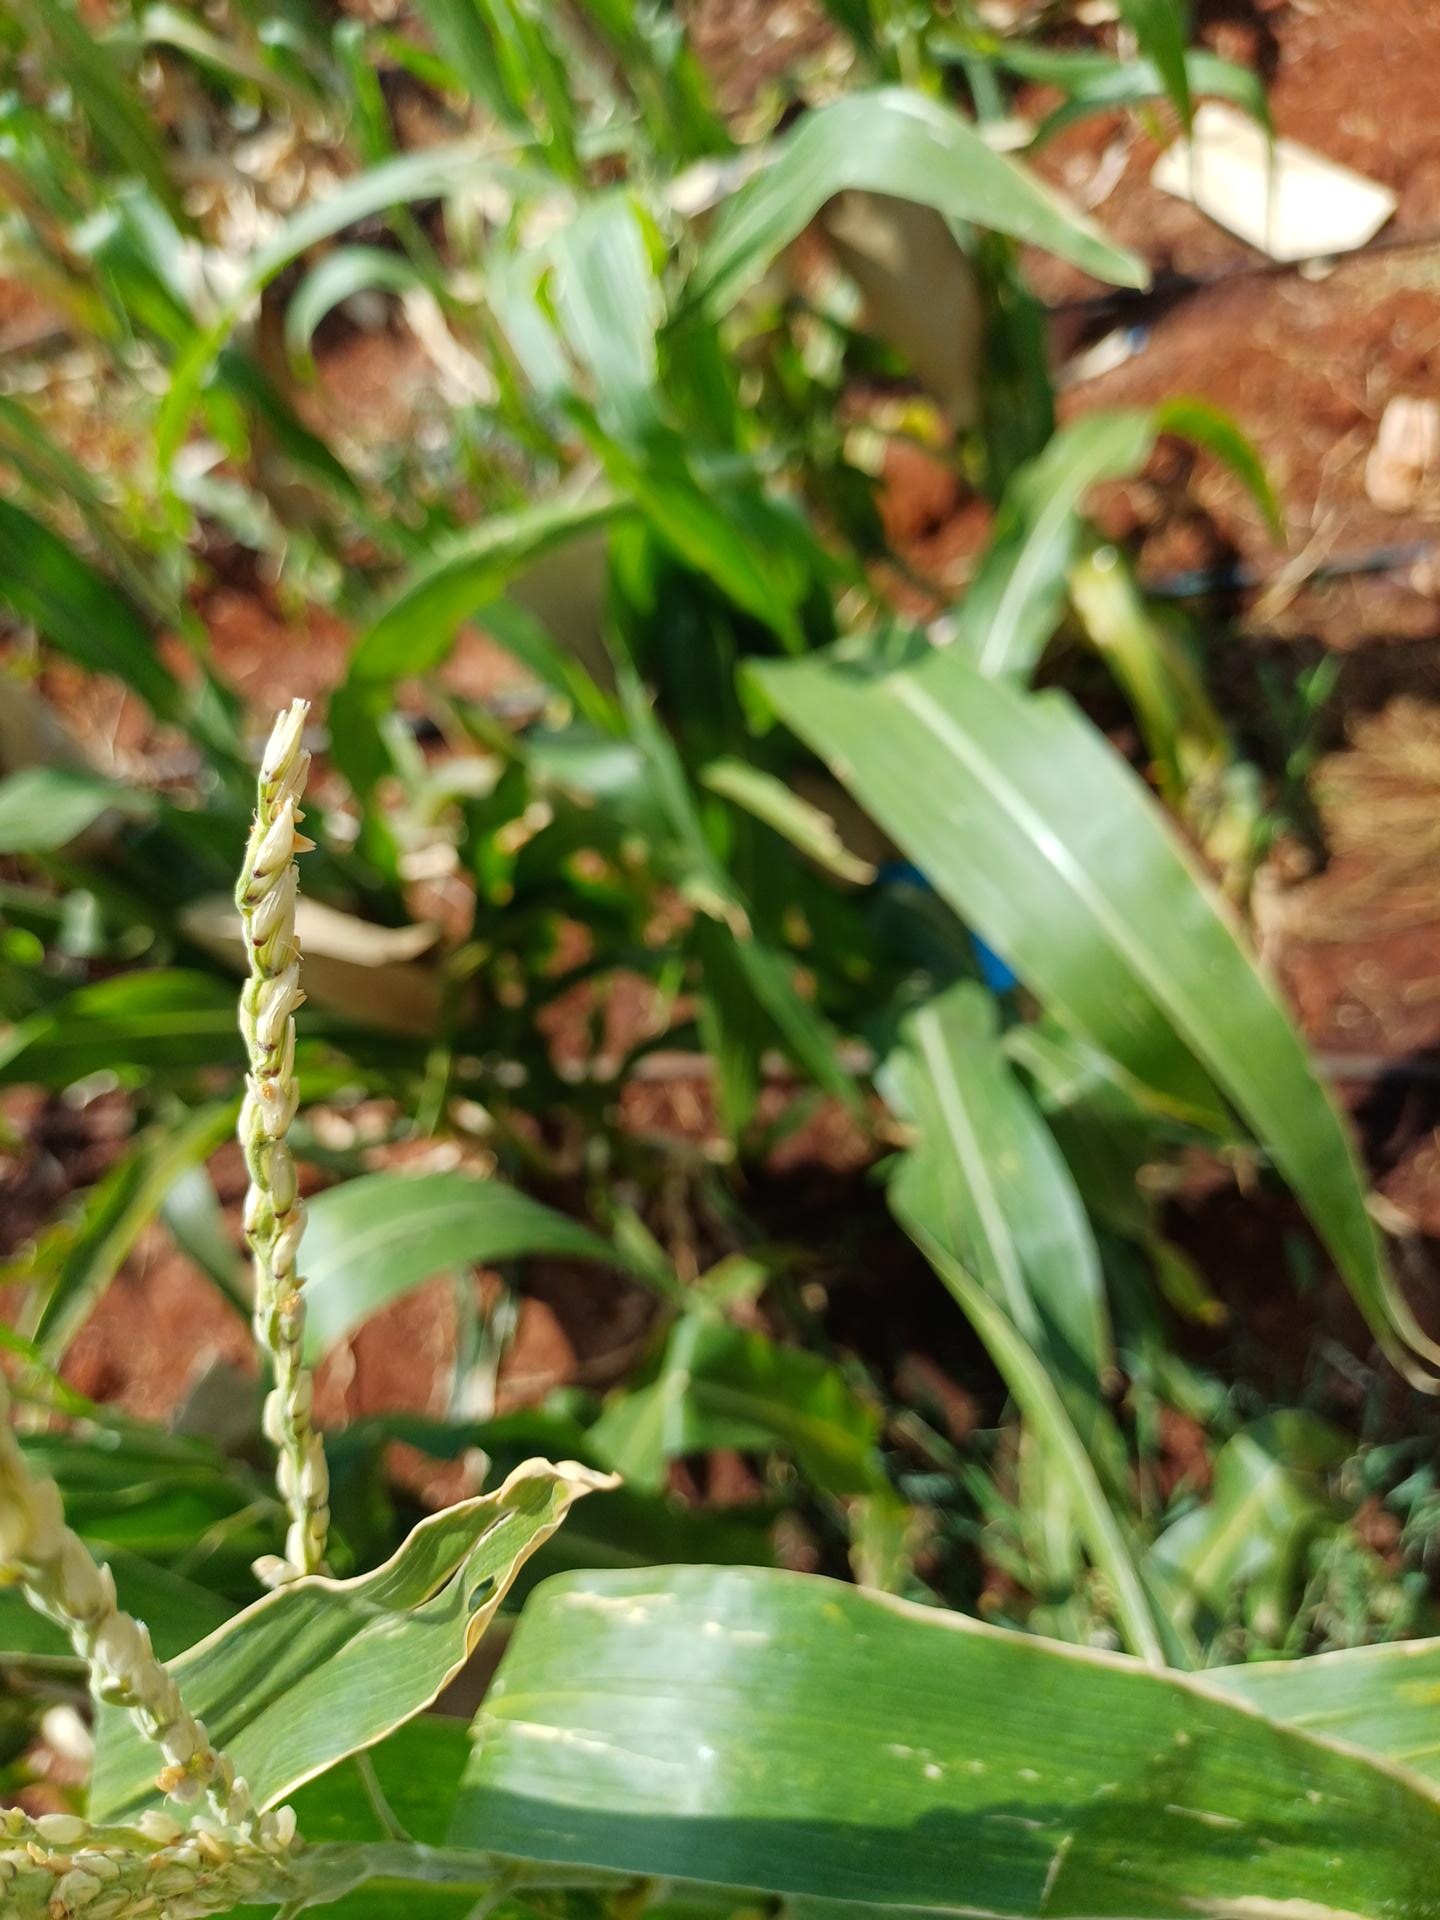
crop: maize
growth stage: flowering
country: Kenya
